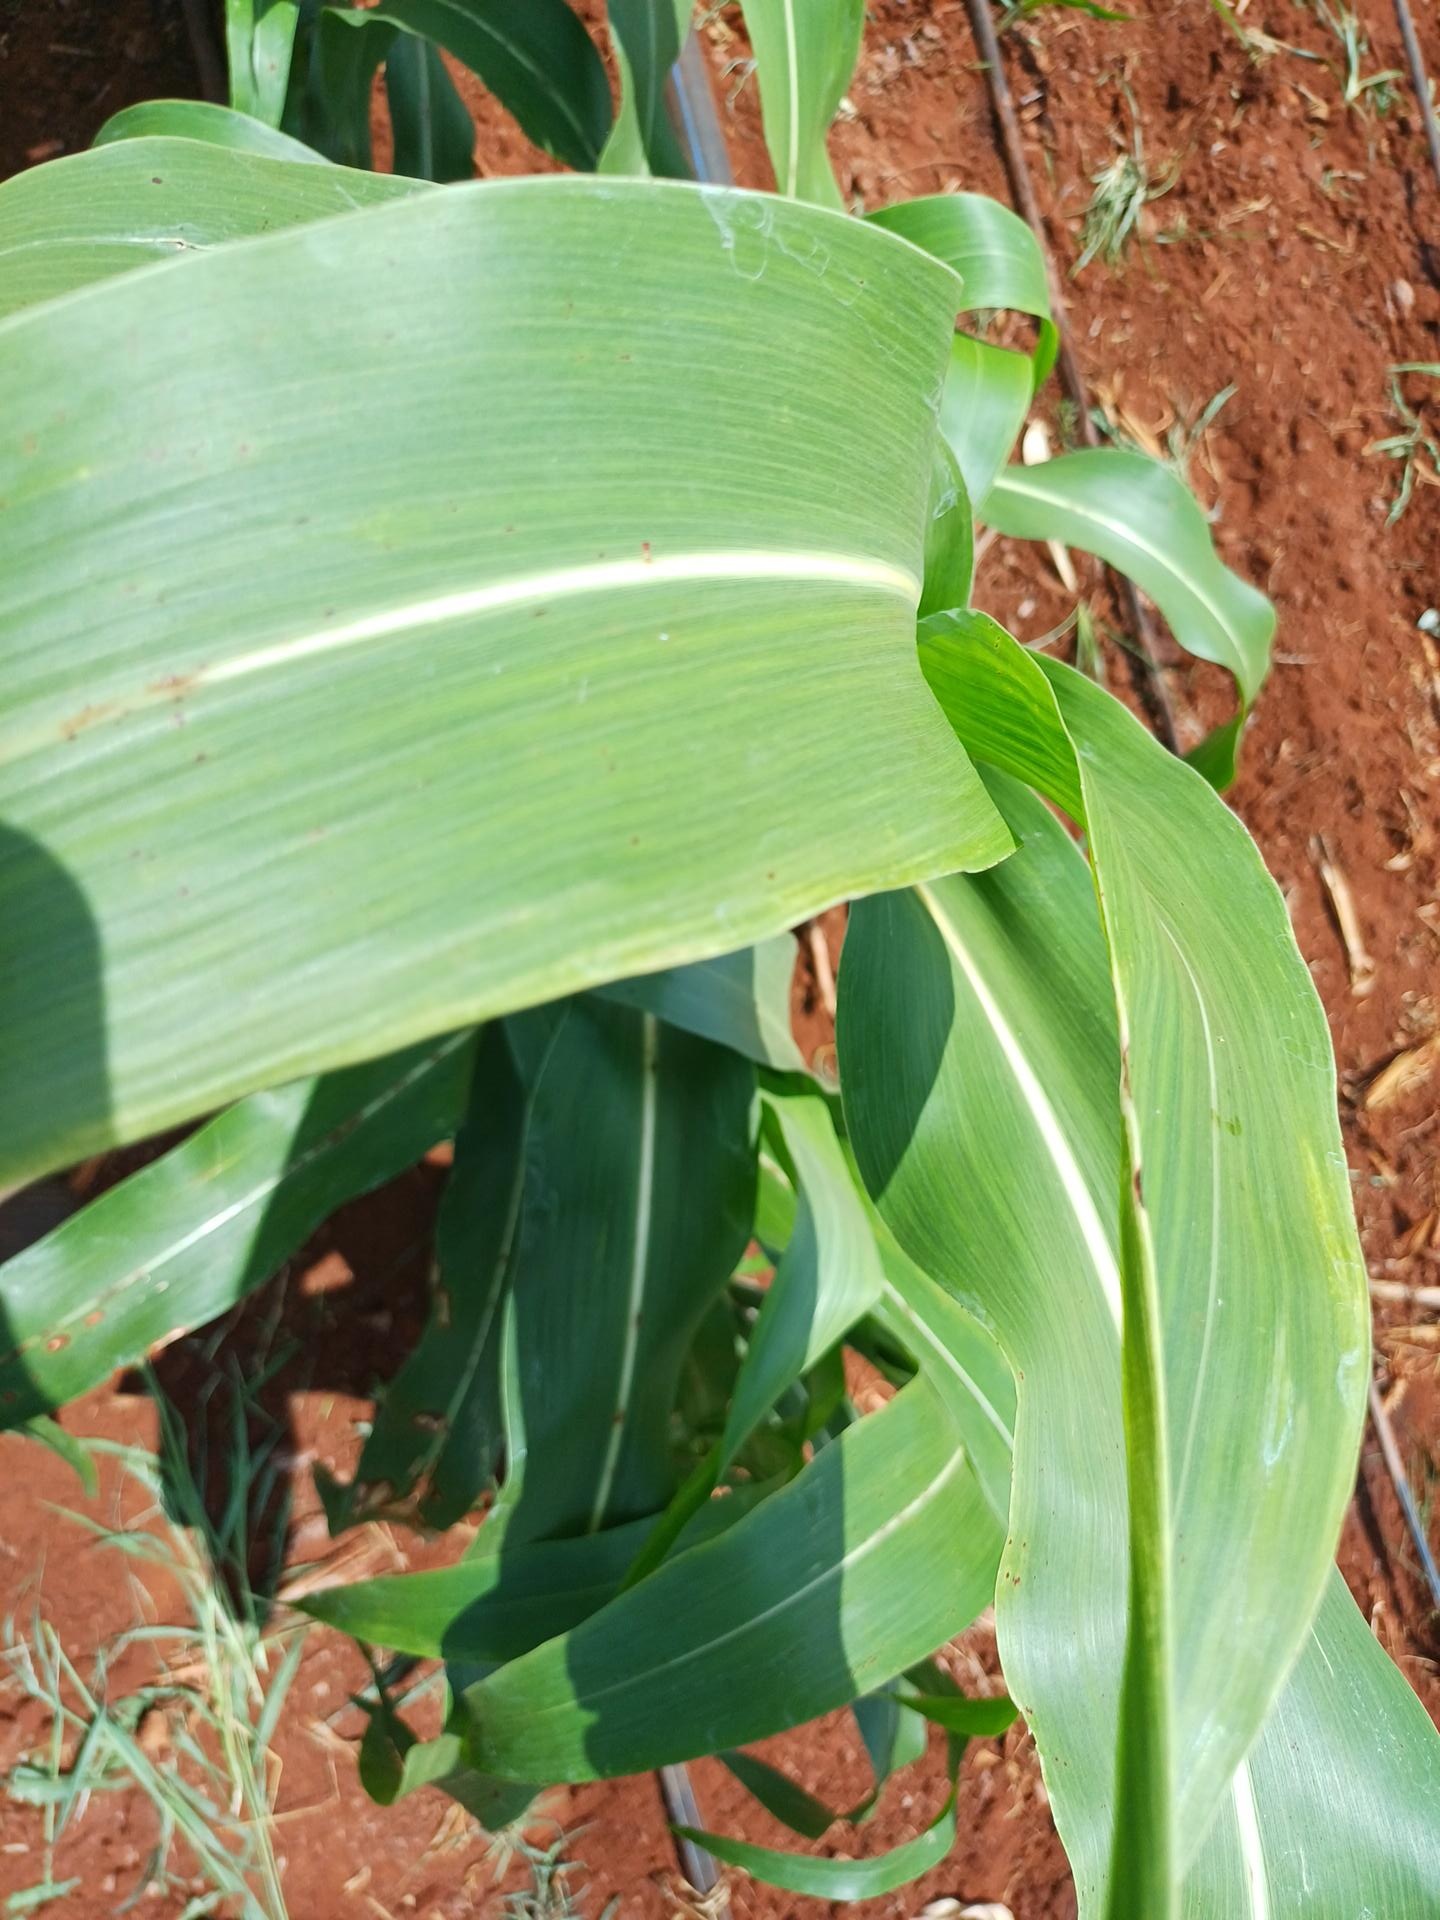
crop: sorghum
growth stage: vegetative
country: Kenya
